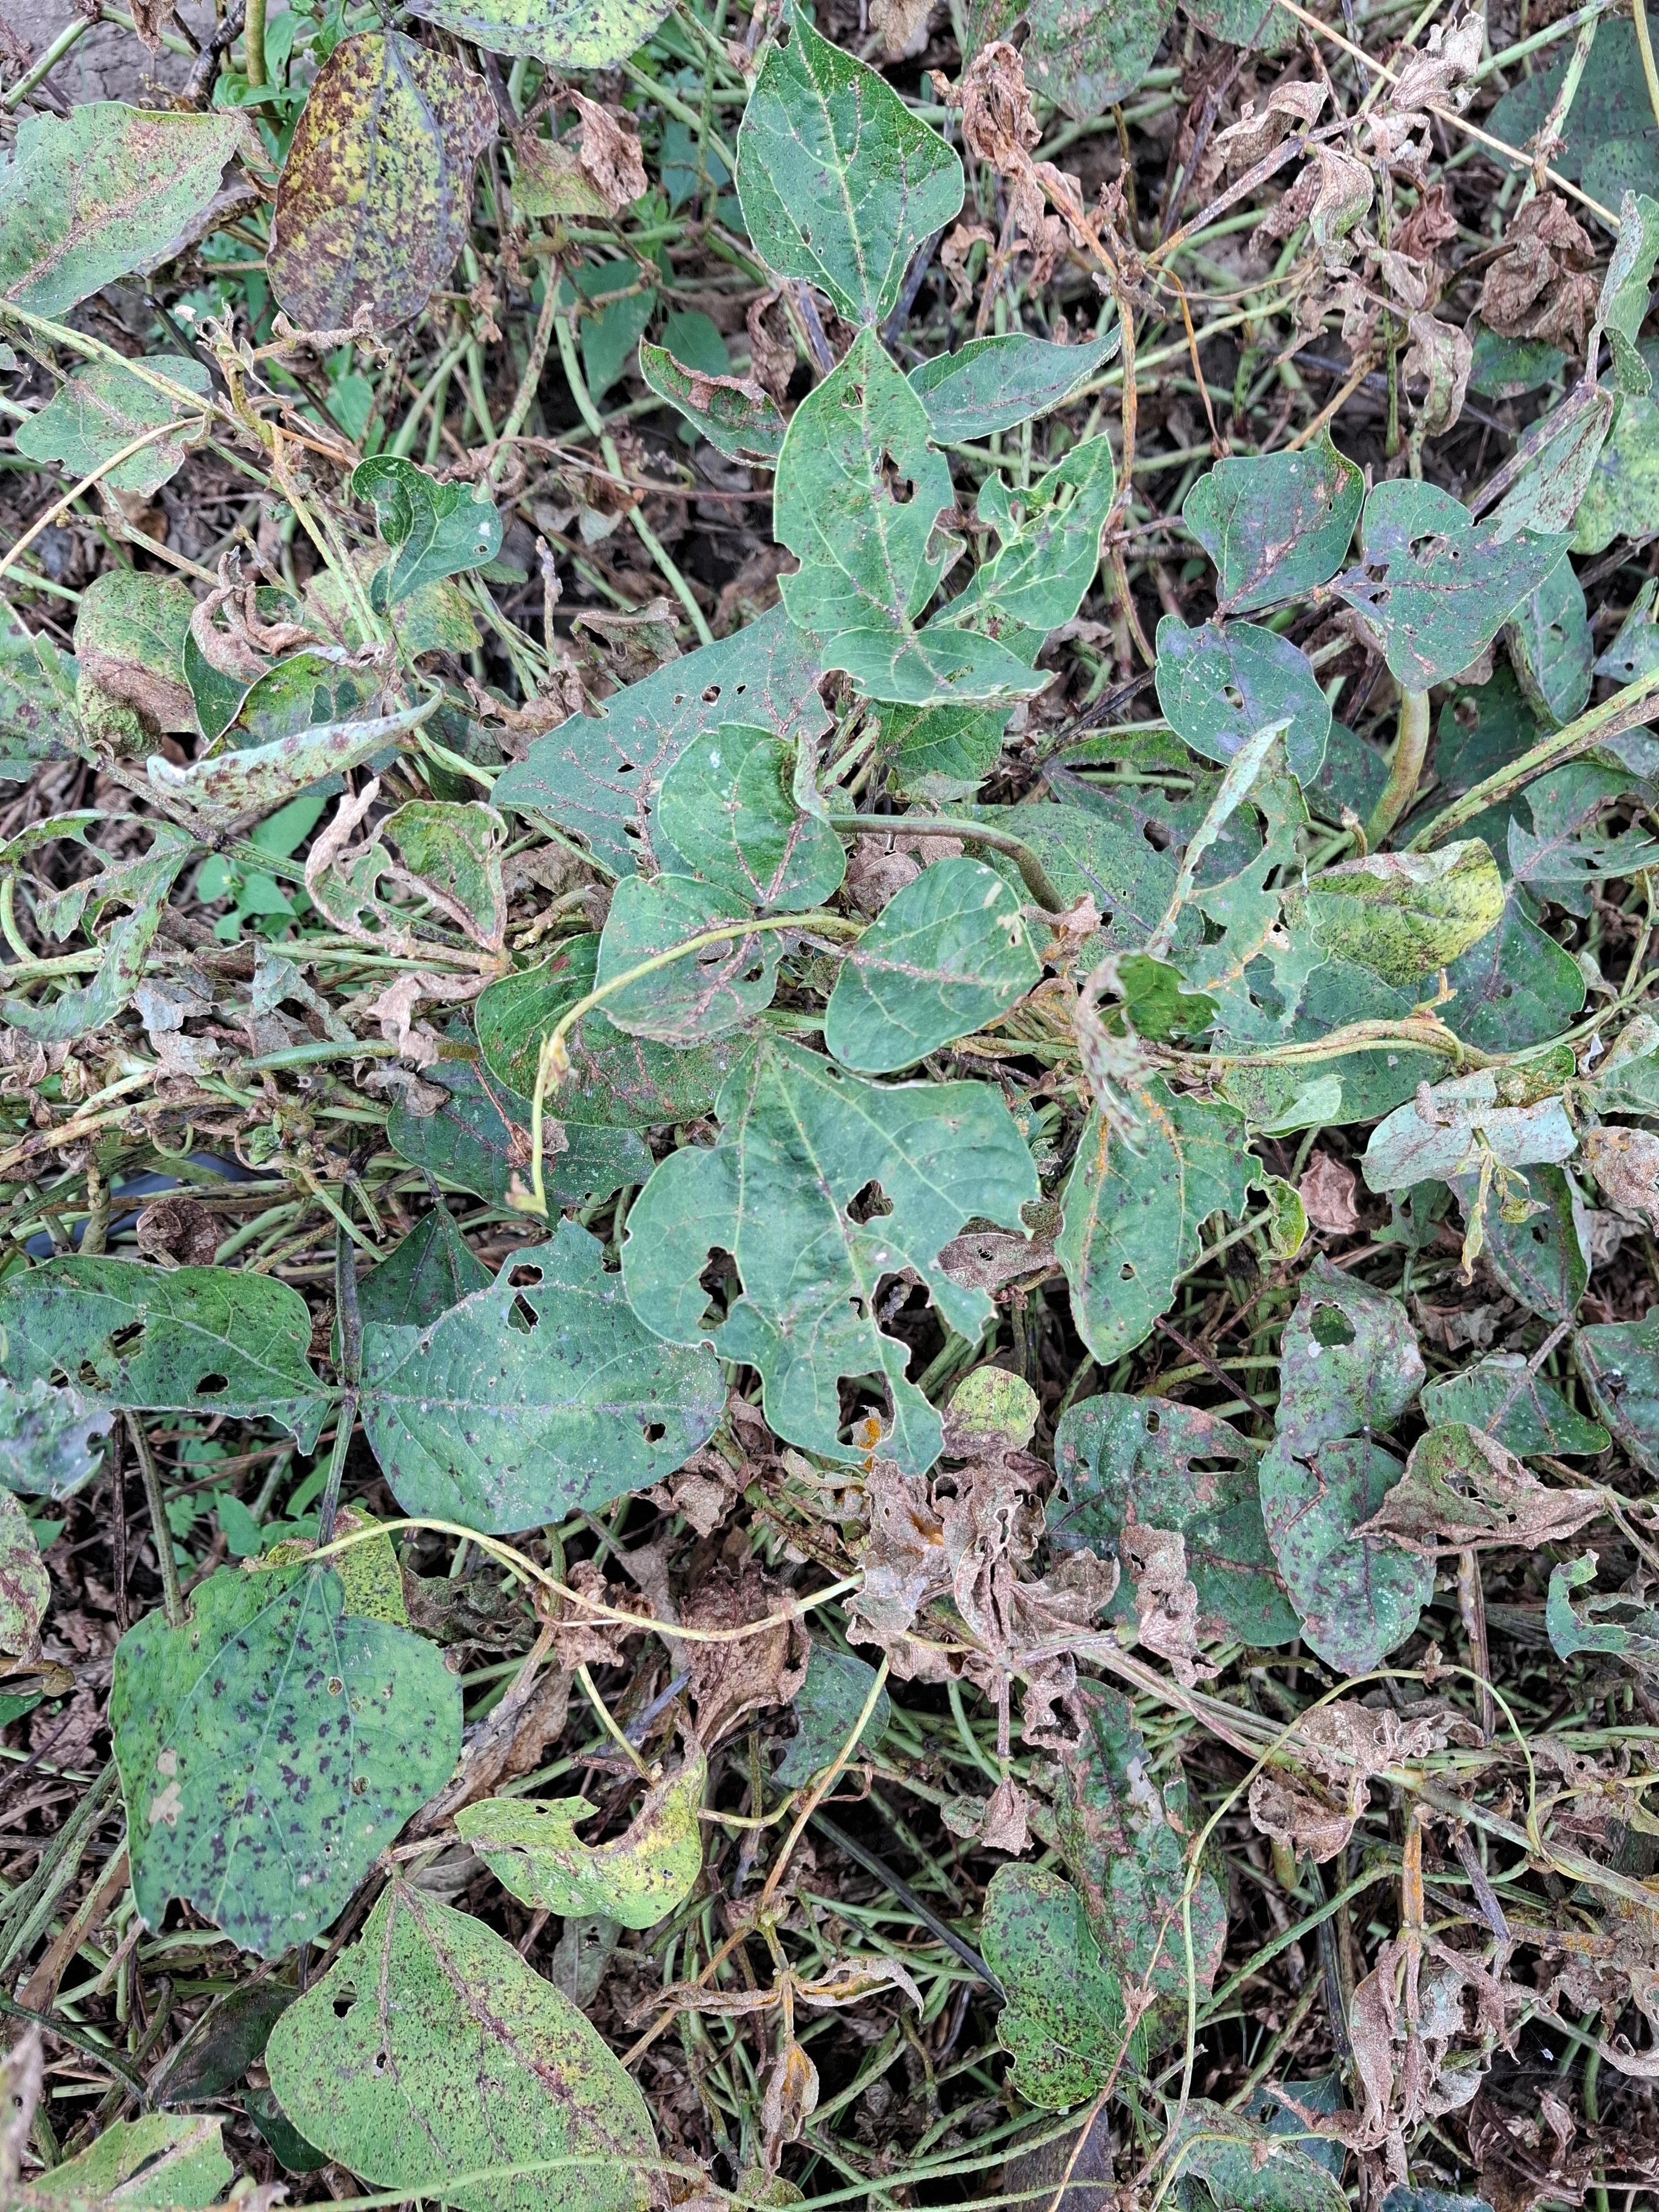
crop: cowpea
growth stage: development pod
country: Tanzania
